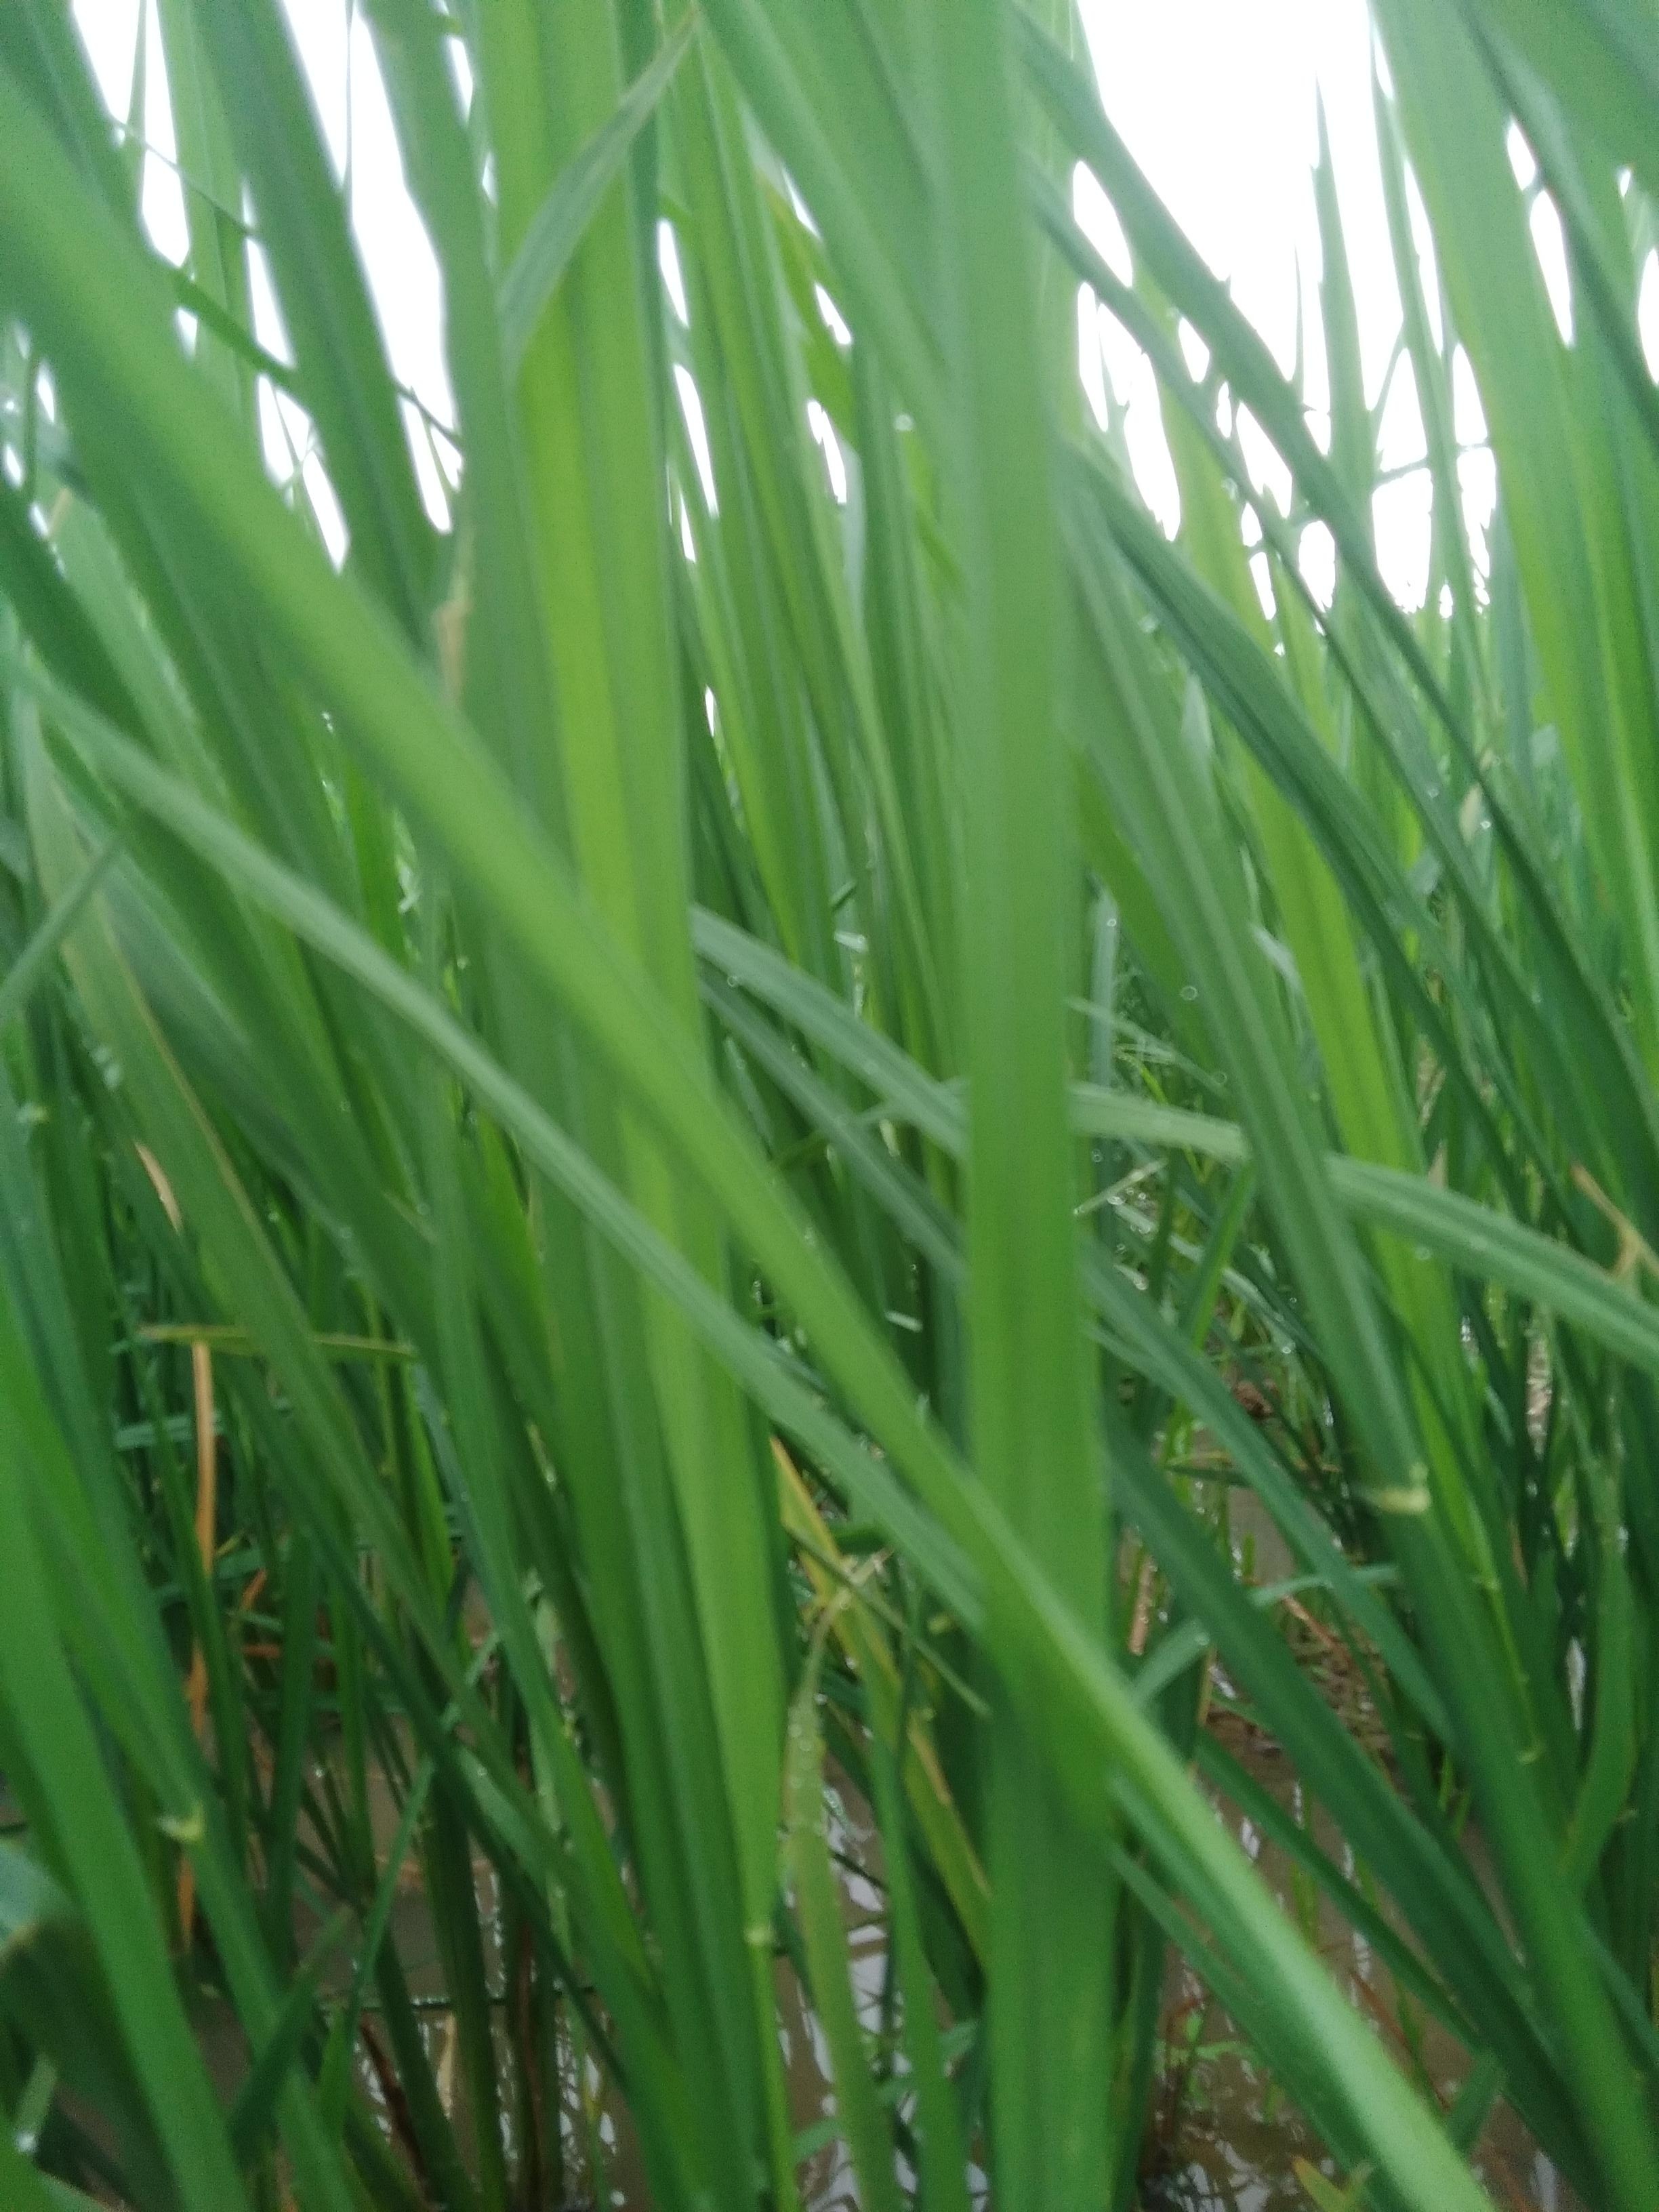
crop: rice
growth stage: vegetative
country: Nigeria
